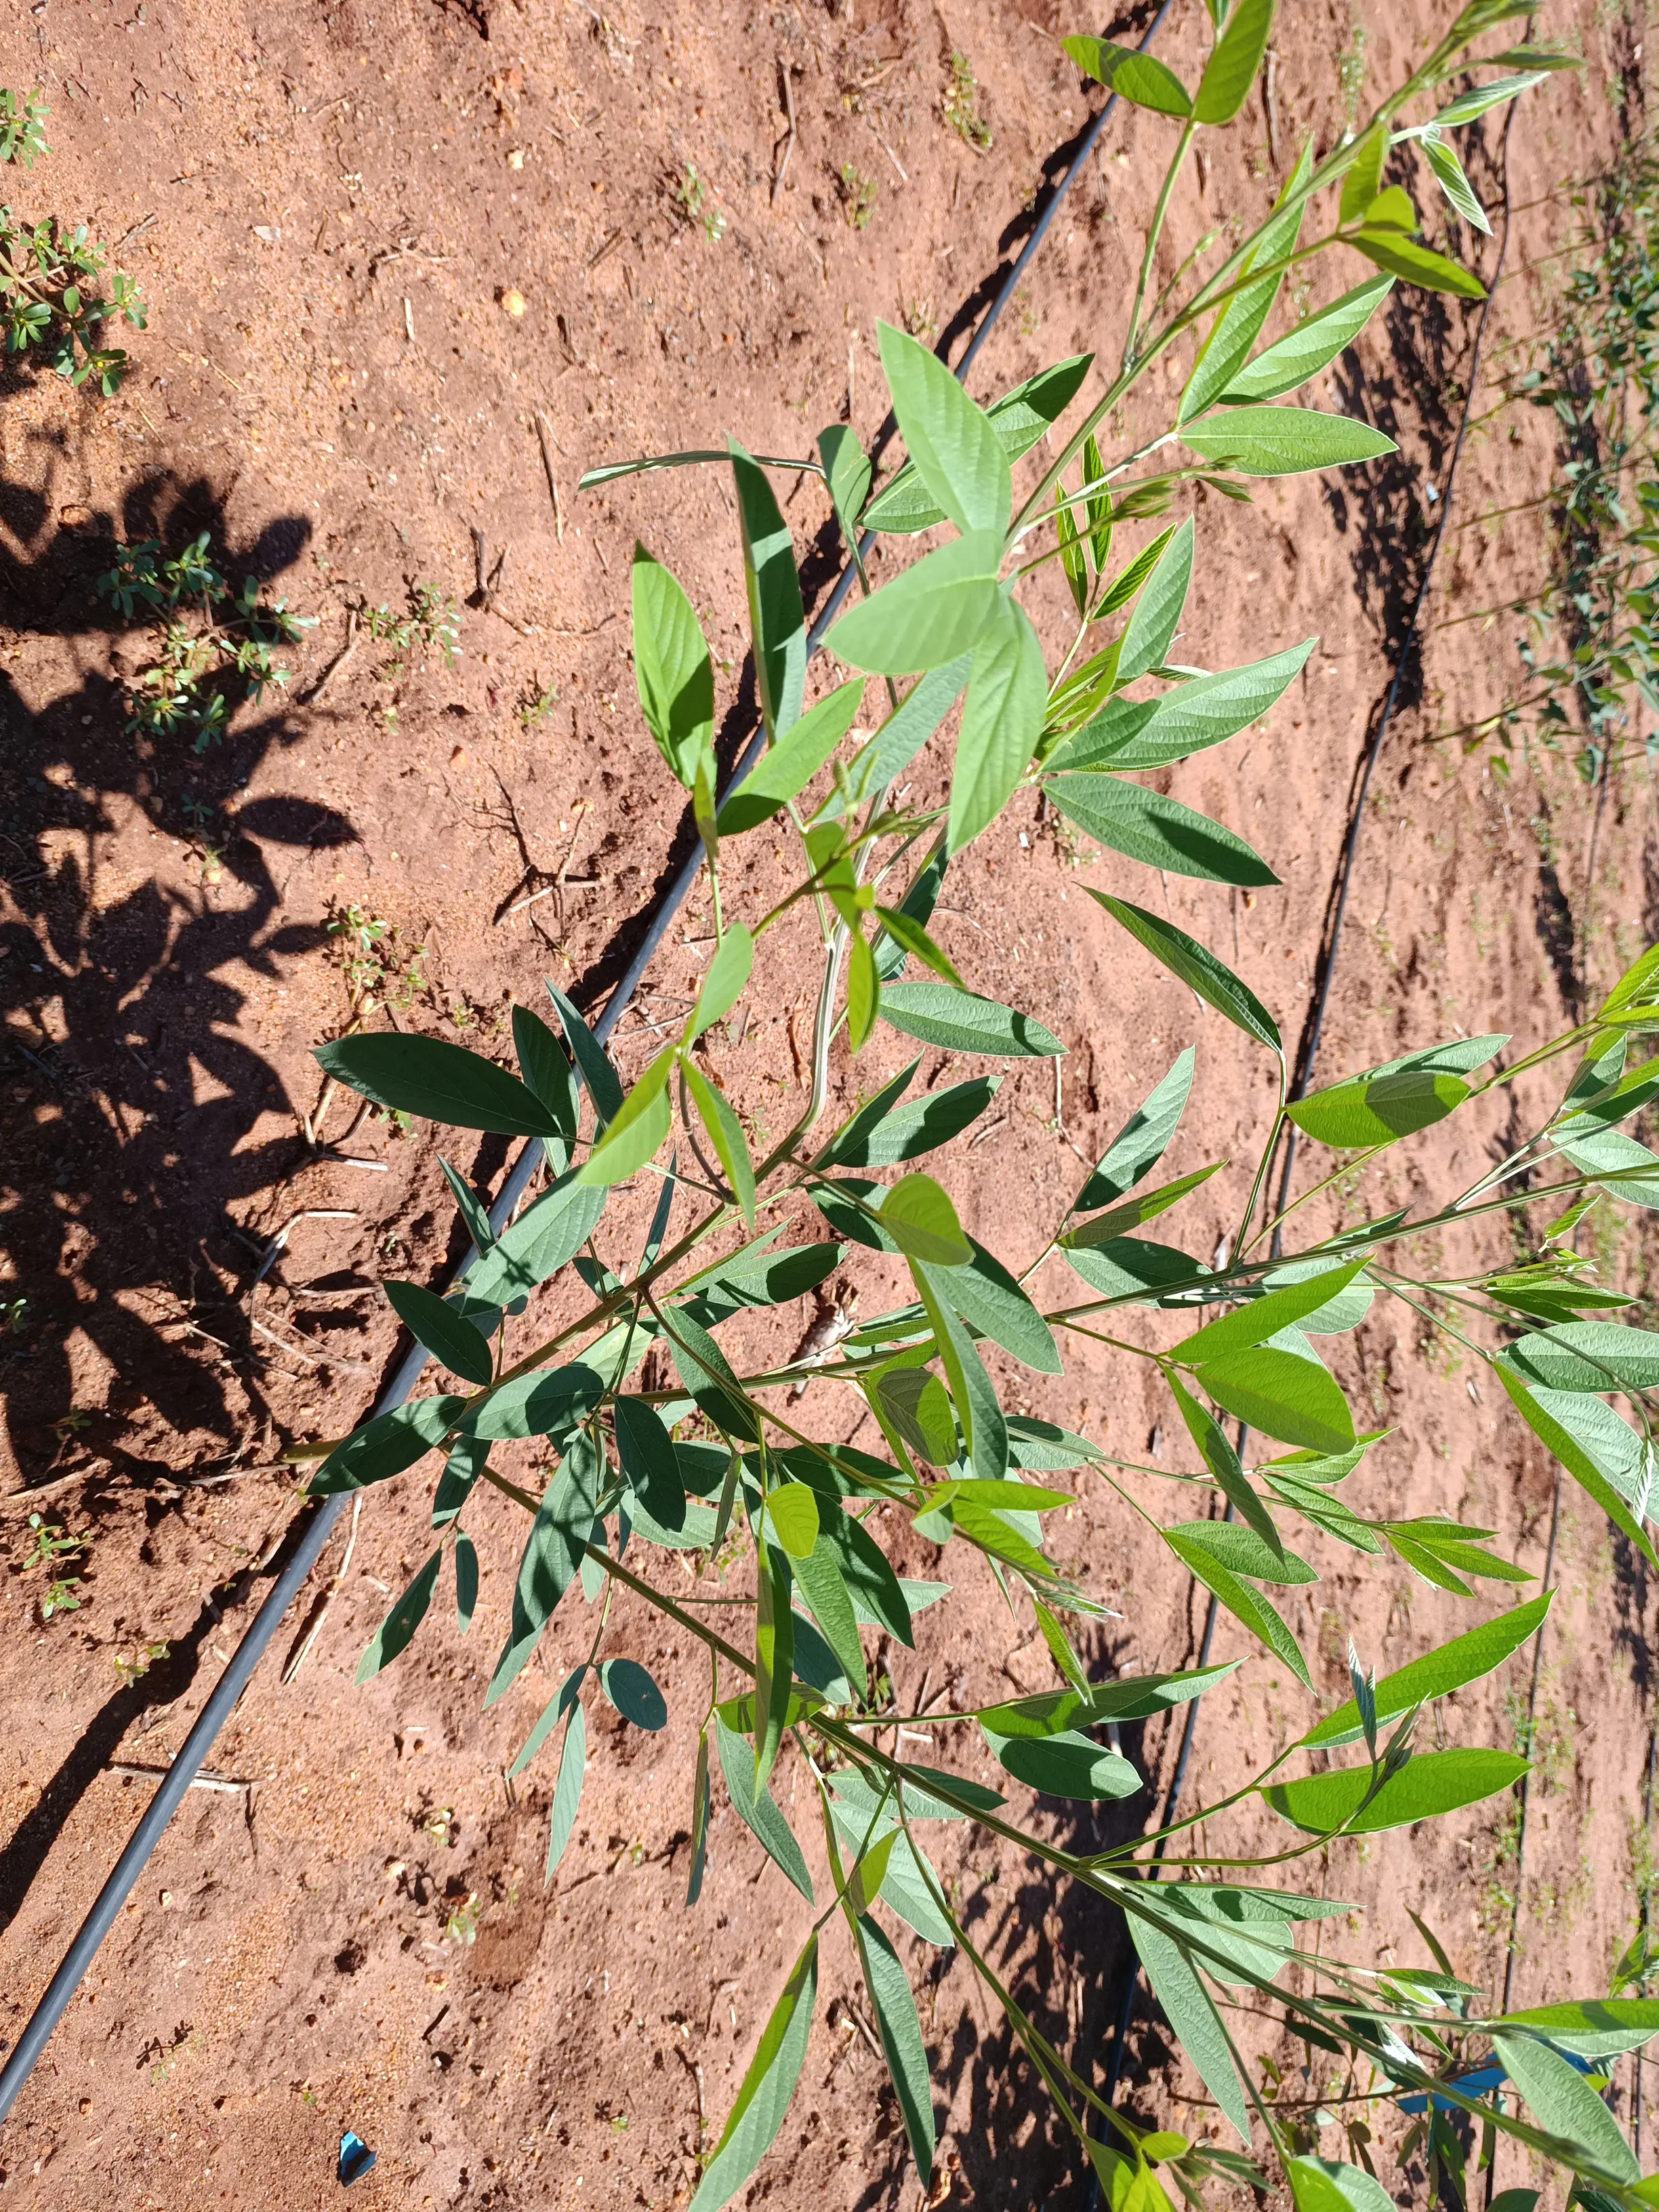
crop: pigeonpea
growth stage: vegetative
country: Kenya
